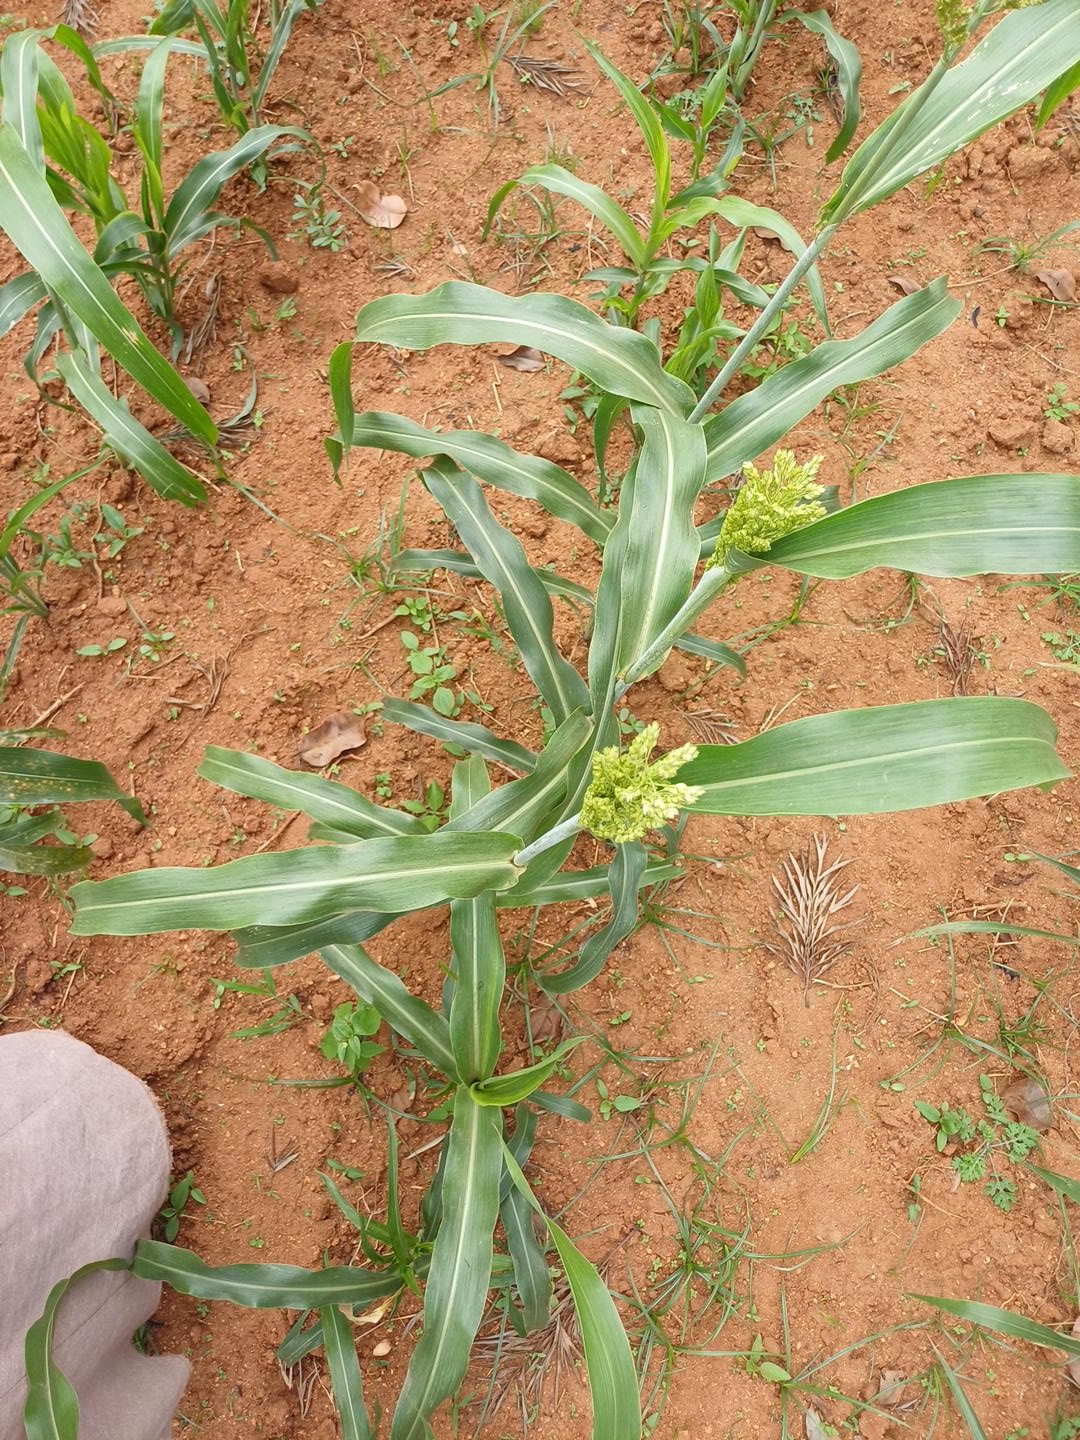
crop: sorghum
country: Kenya
